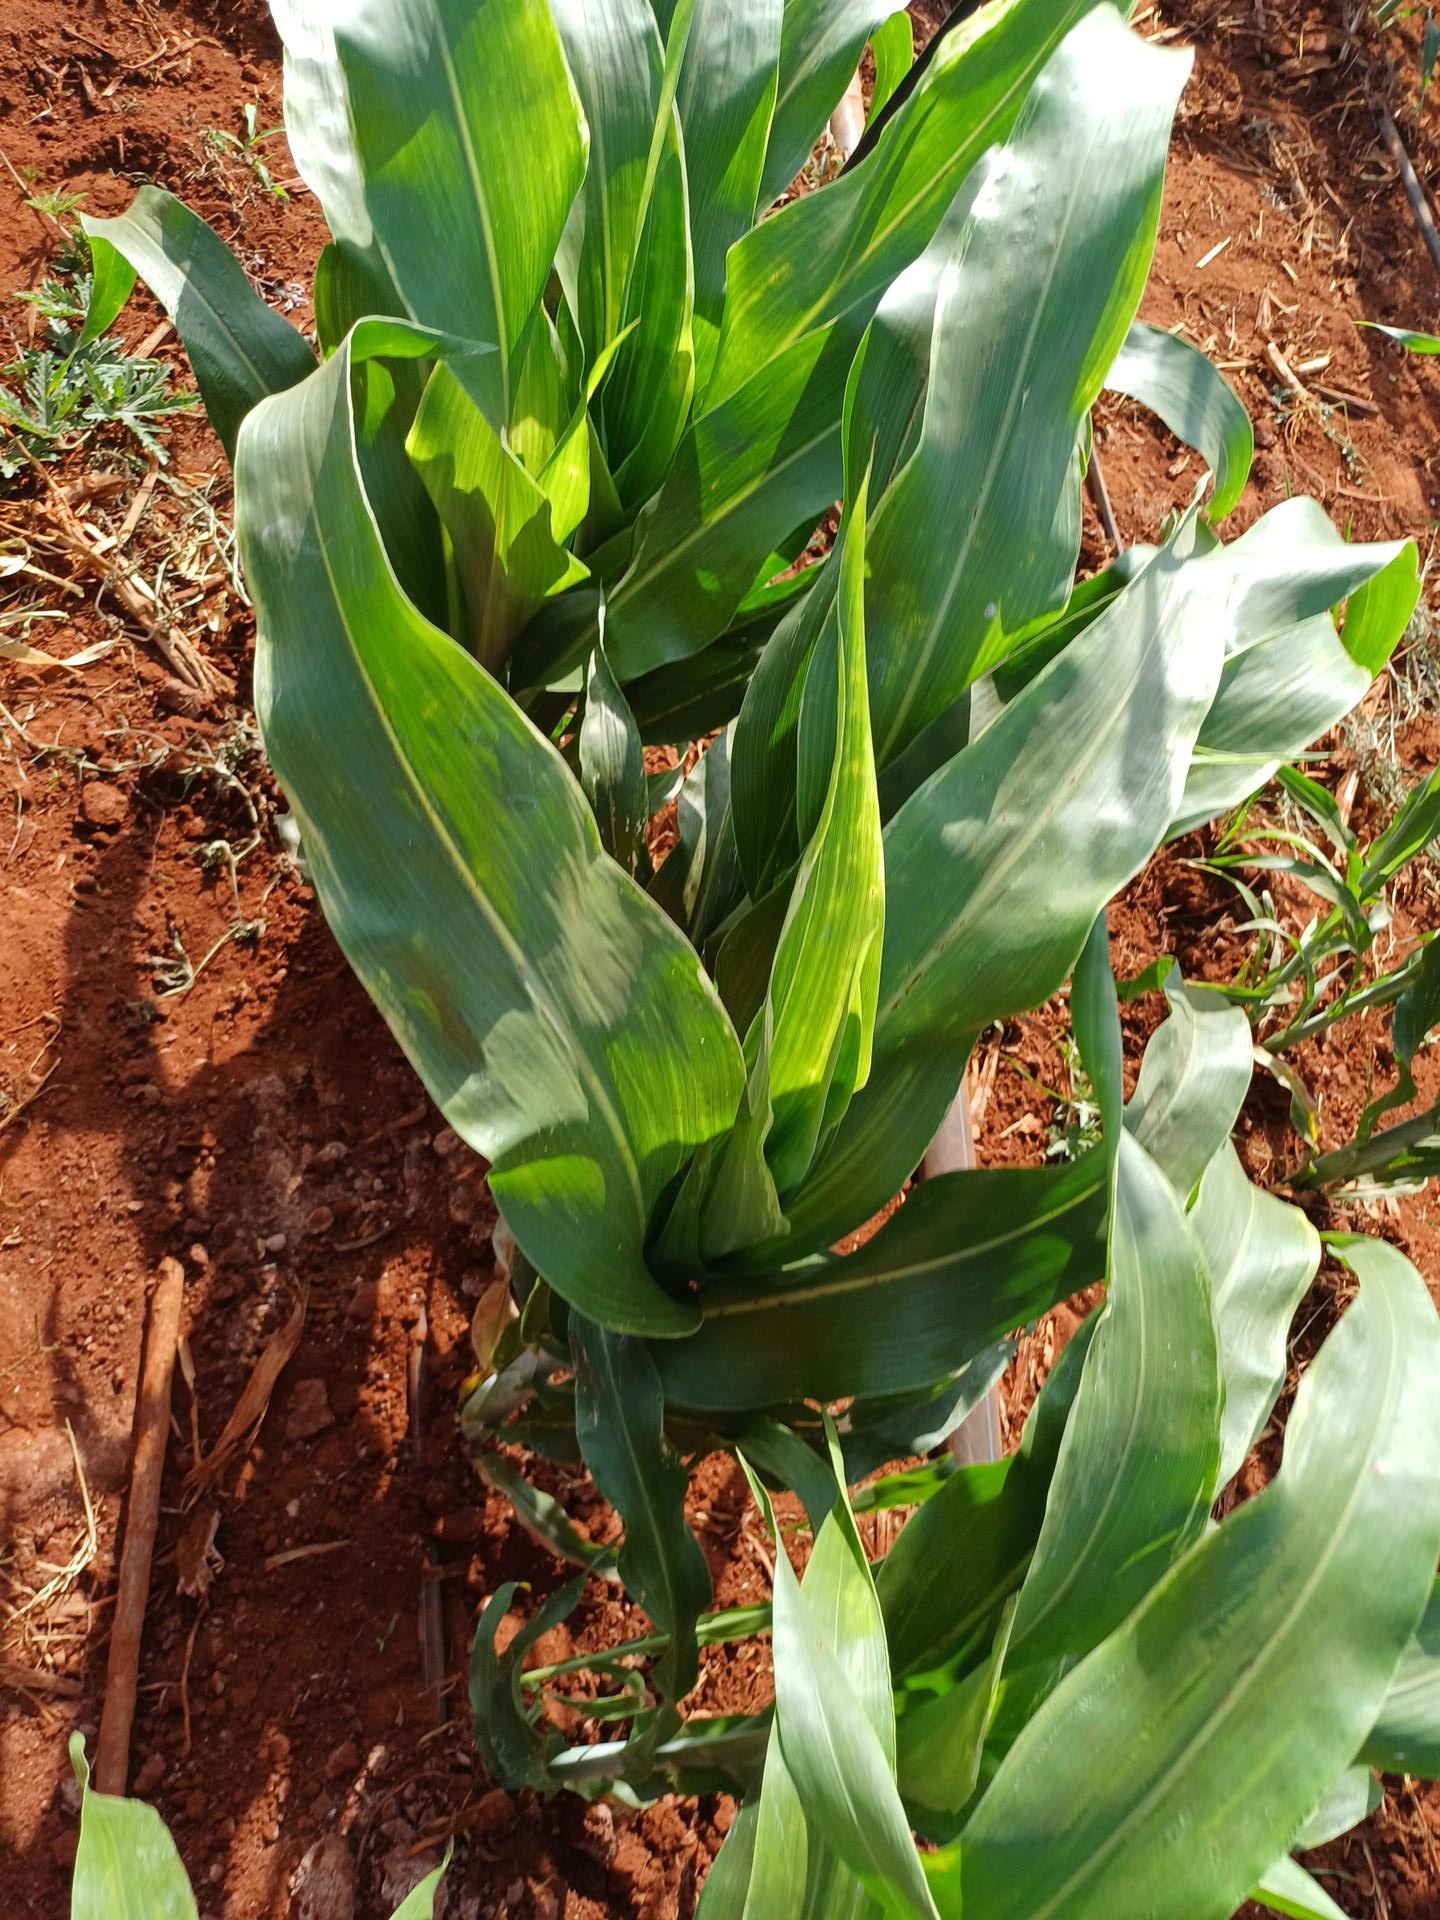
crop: sorghum
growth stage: vegetative
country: Kenya
